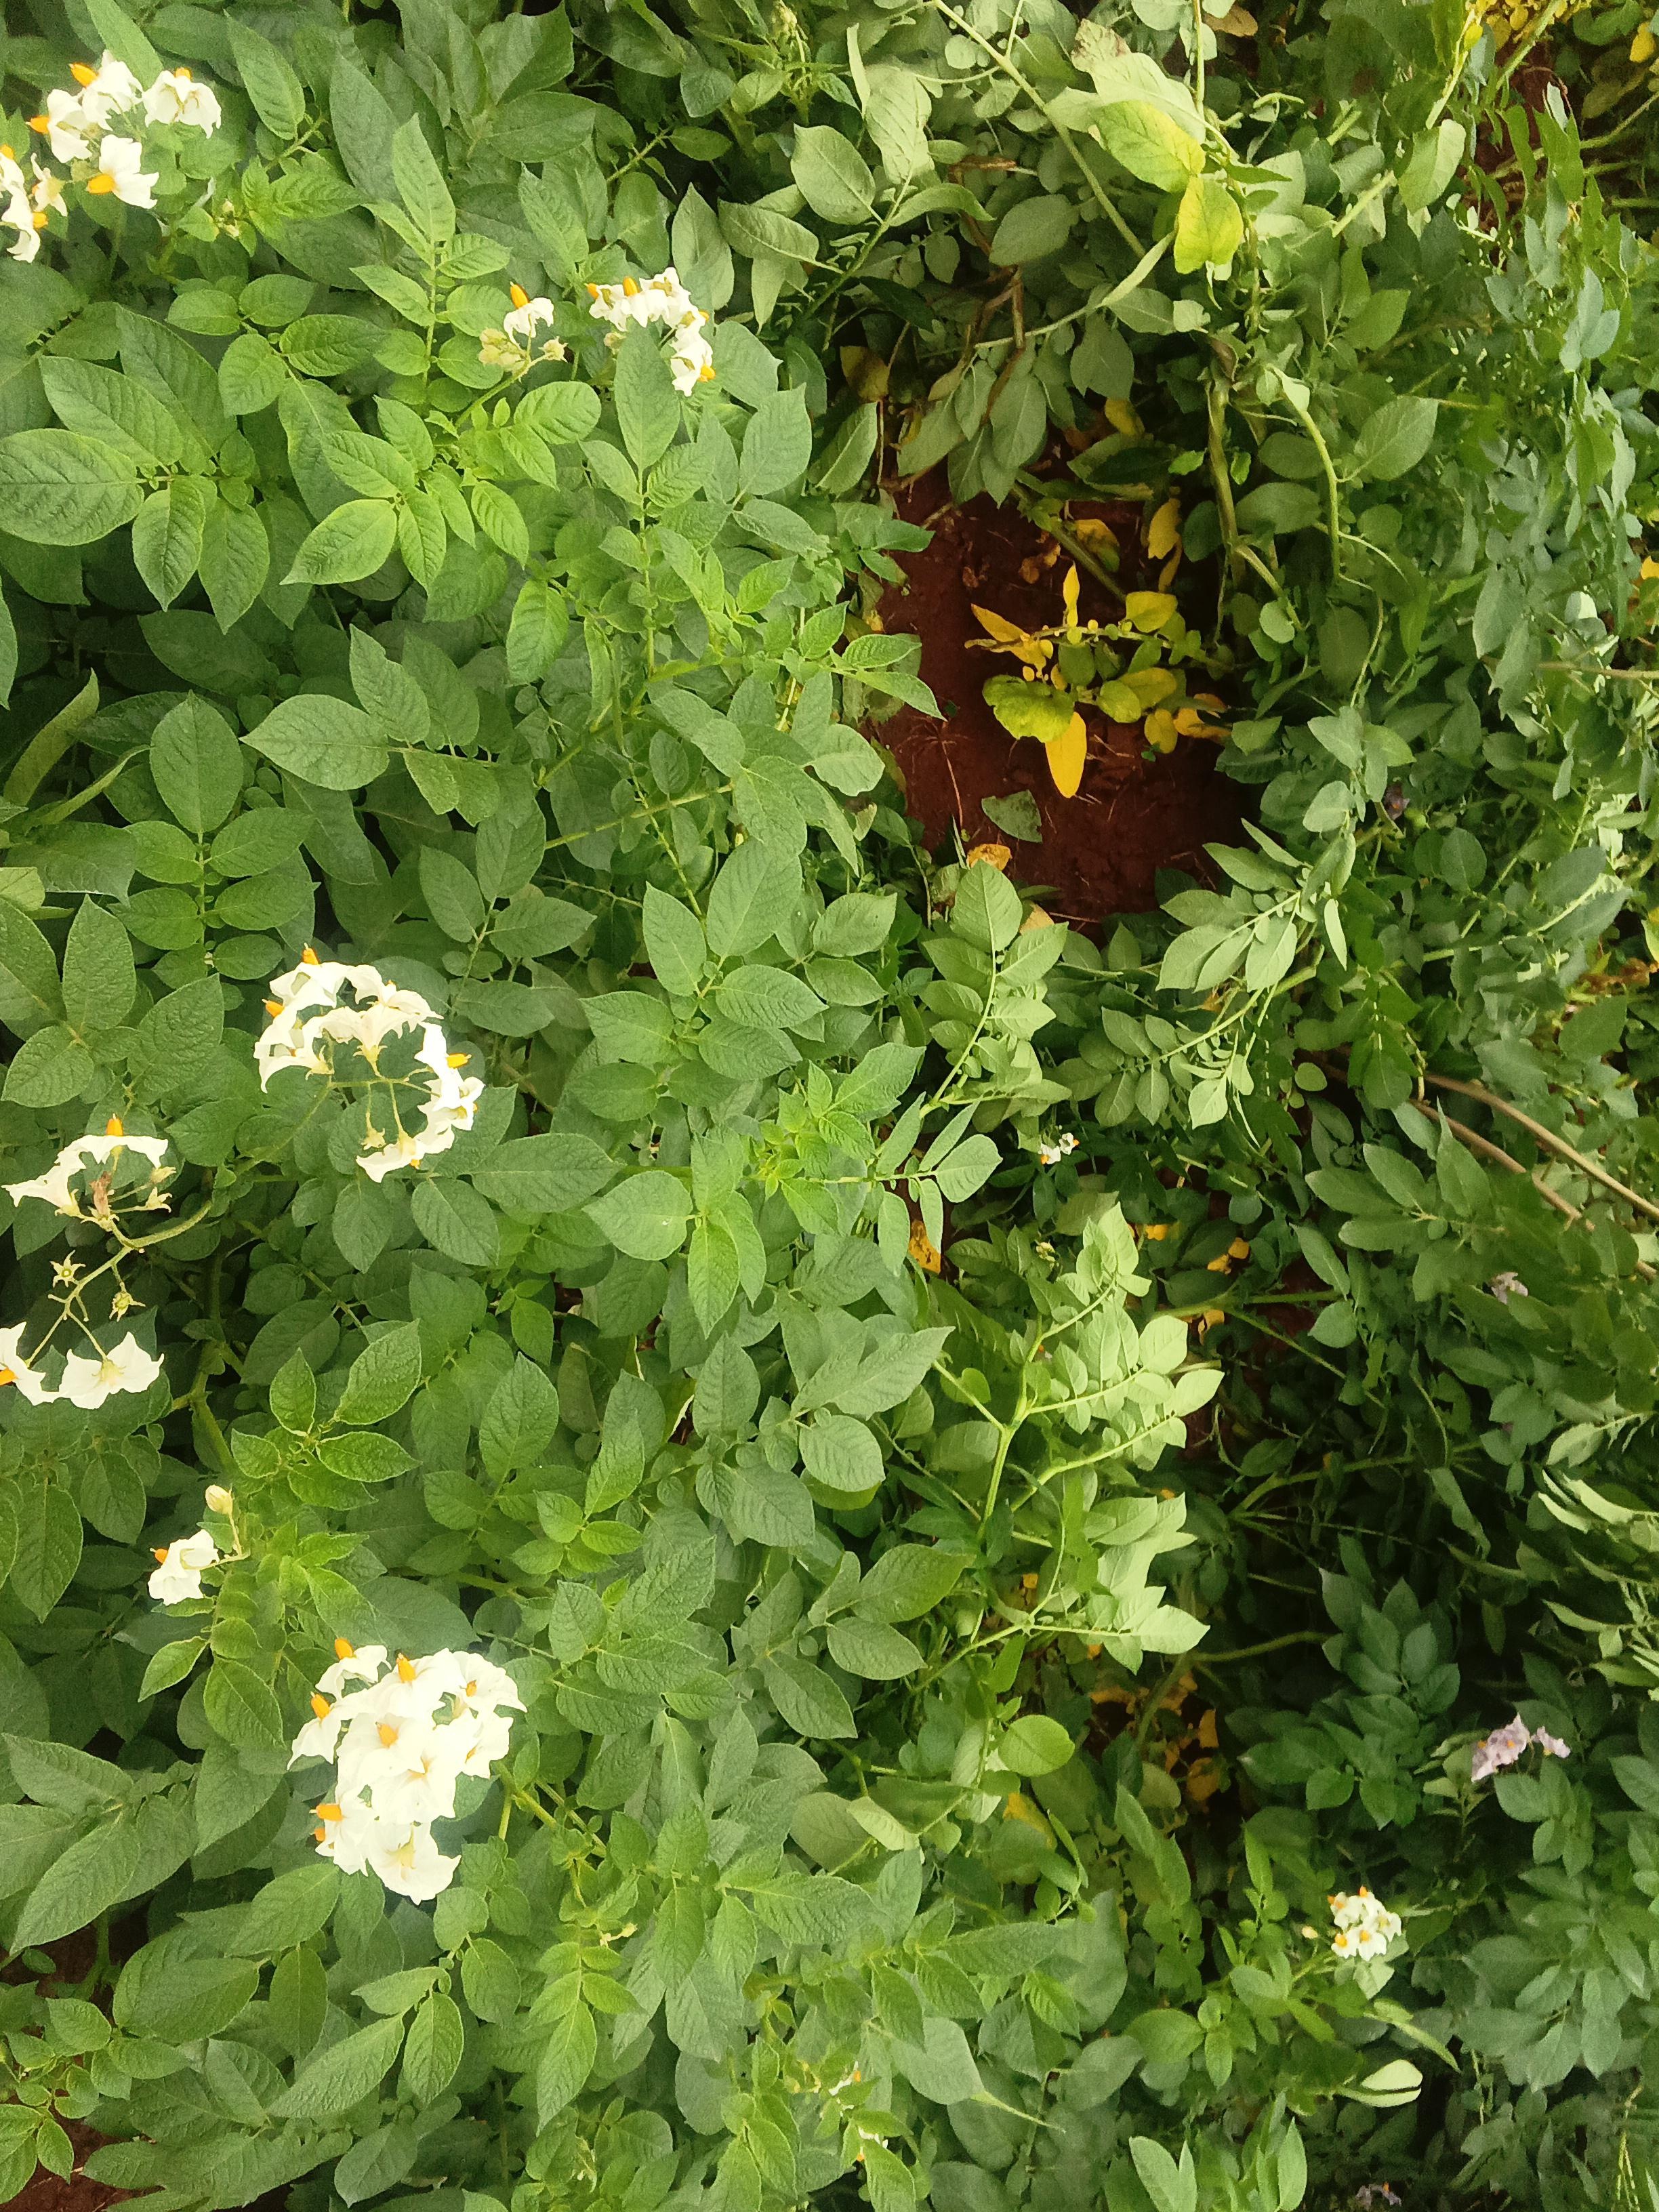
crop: potato
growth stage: flowering
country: Kenya
